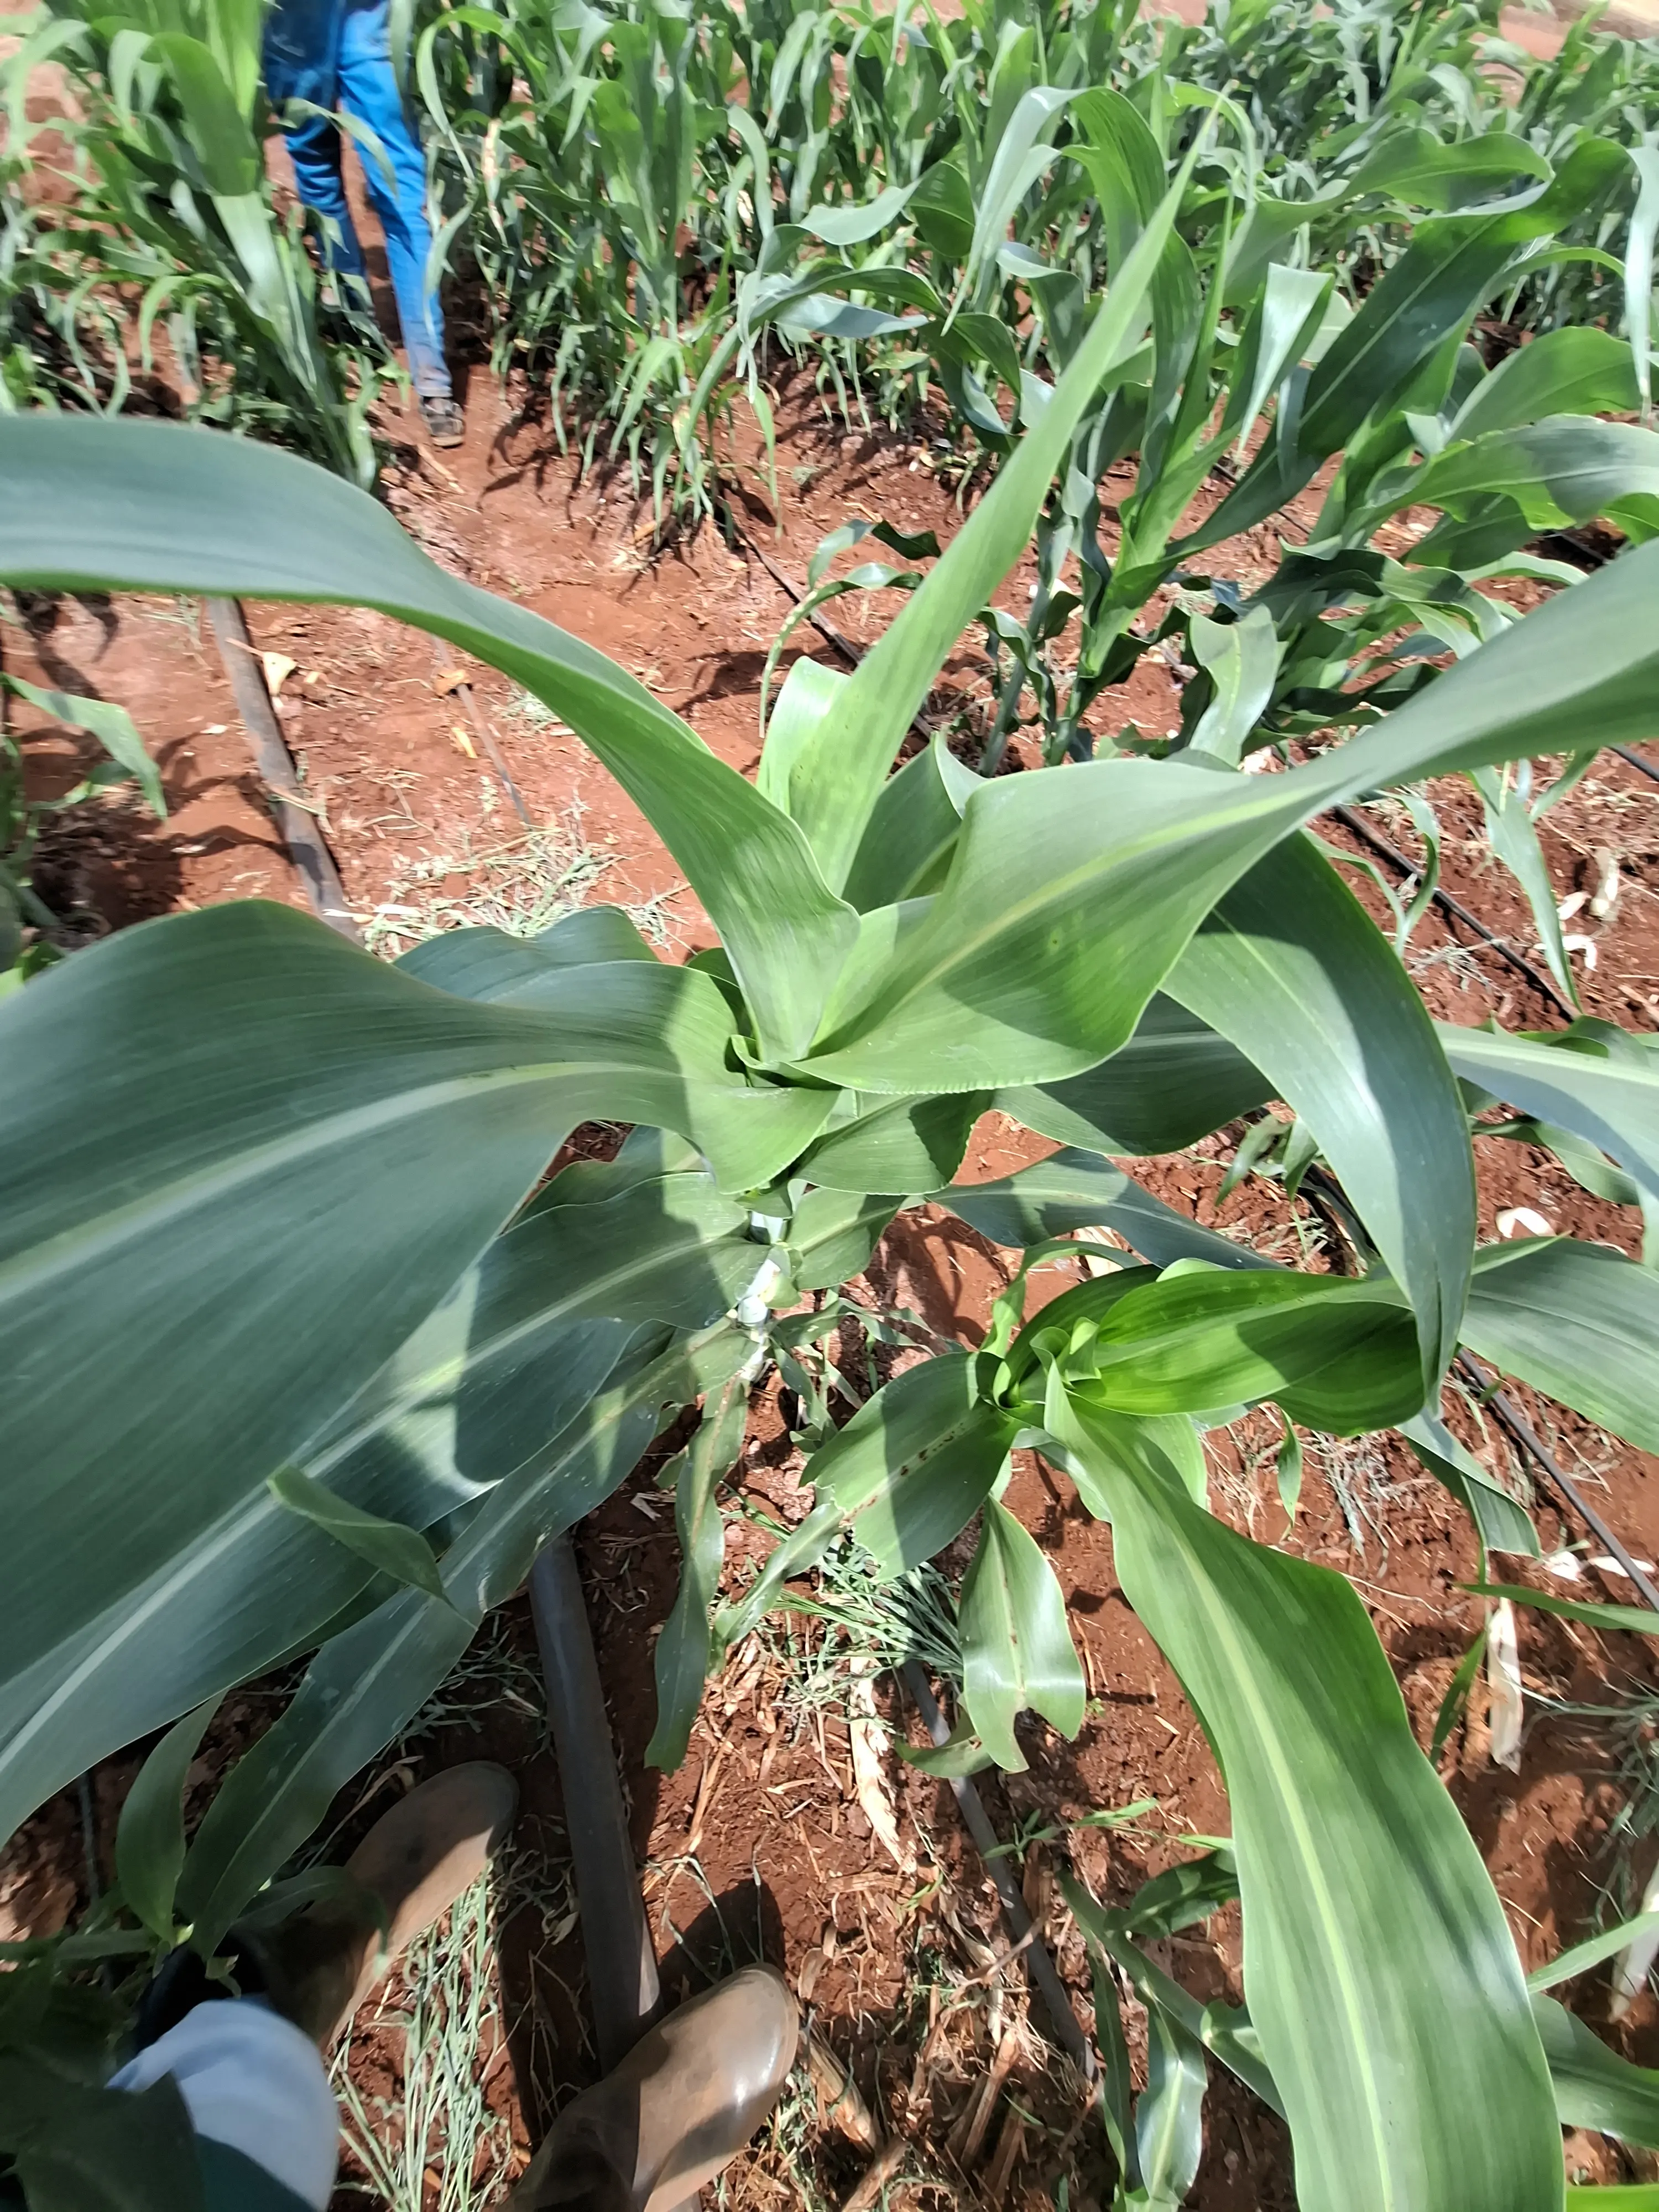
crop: sorghum
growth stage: vegetative
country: Kenya
